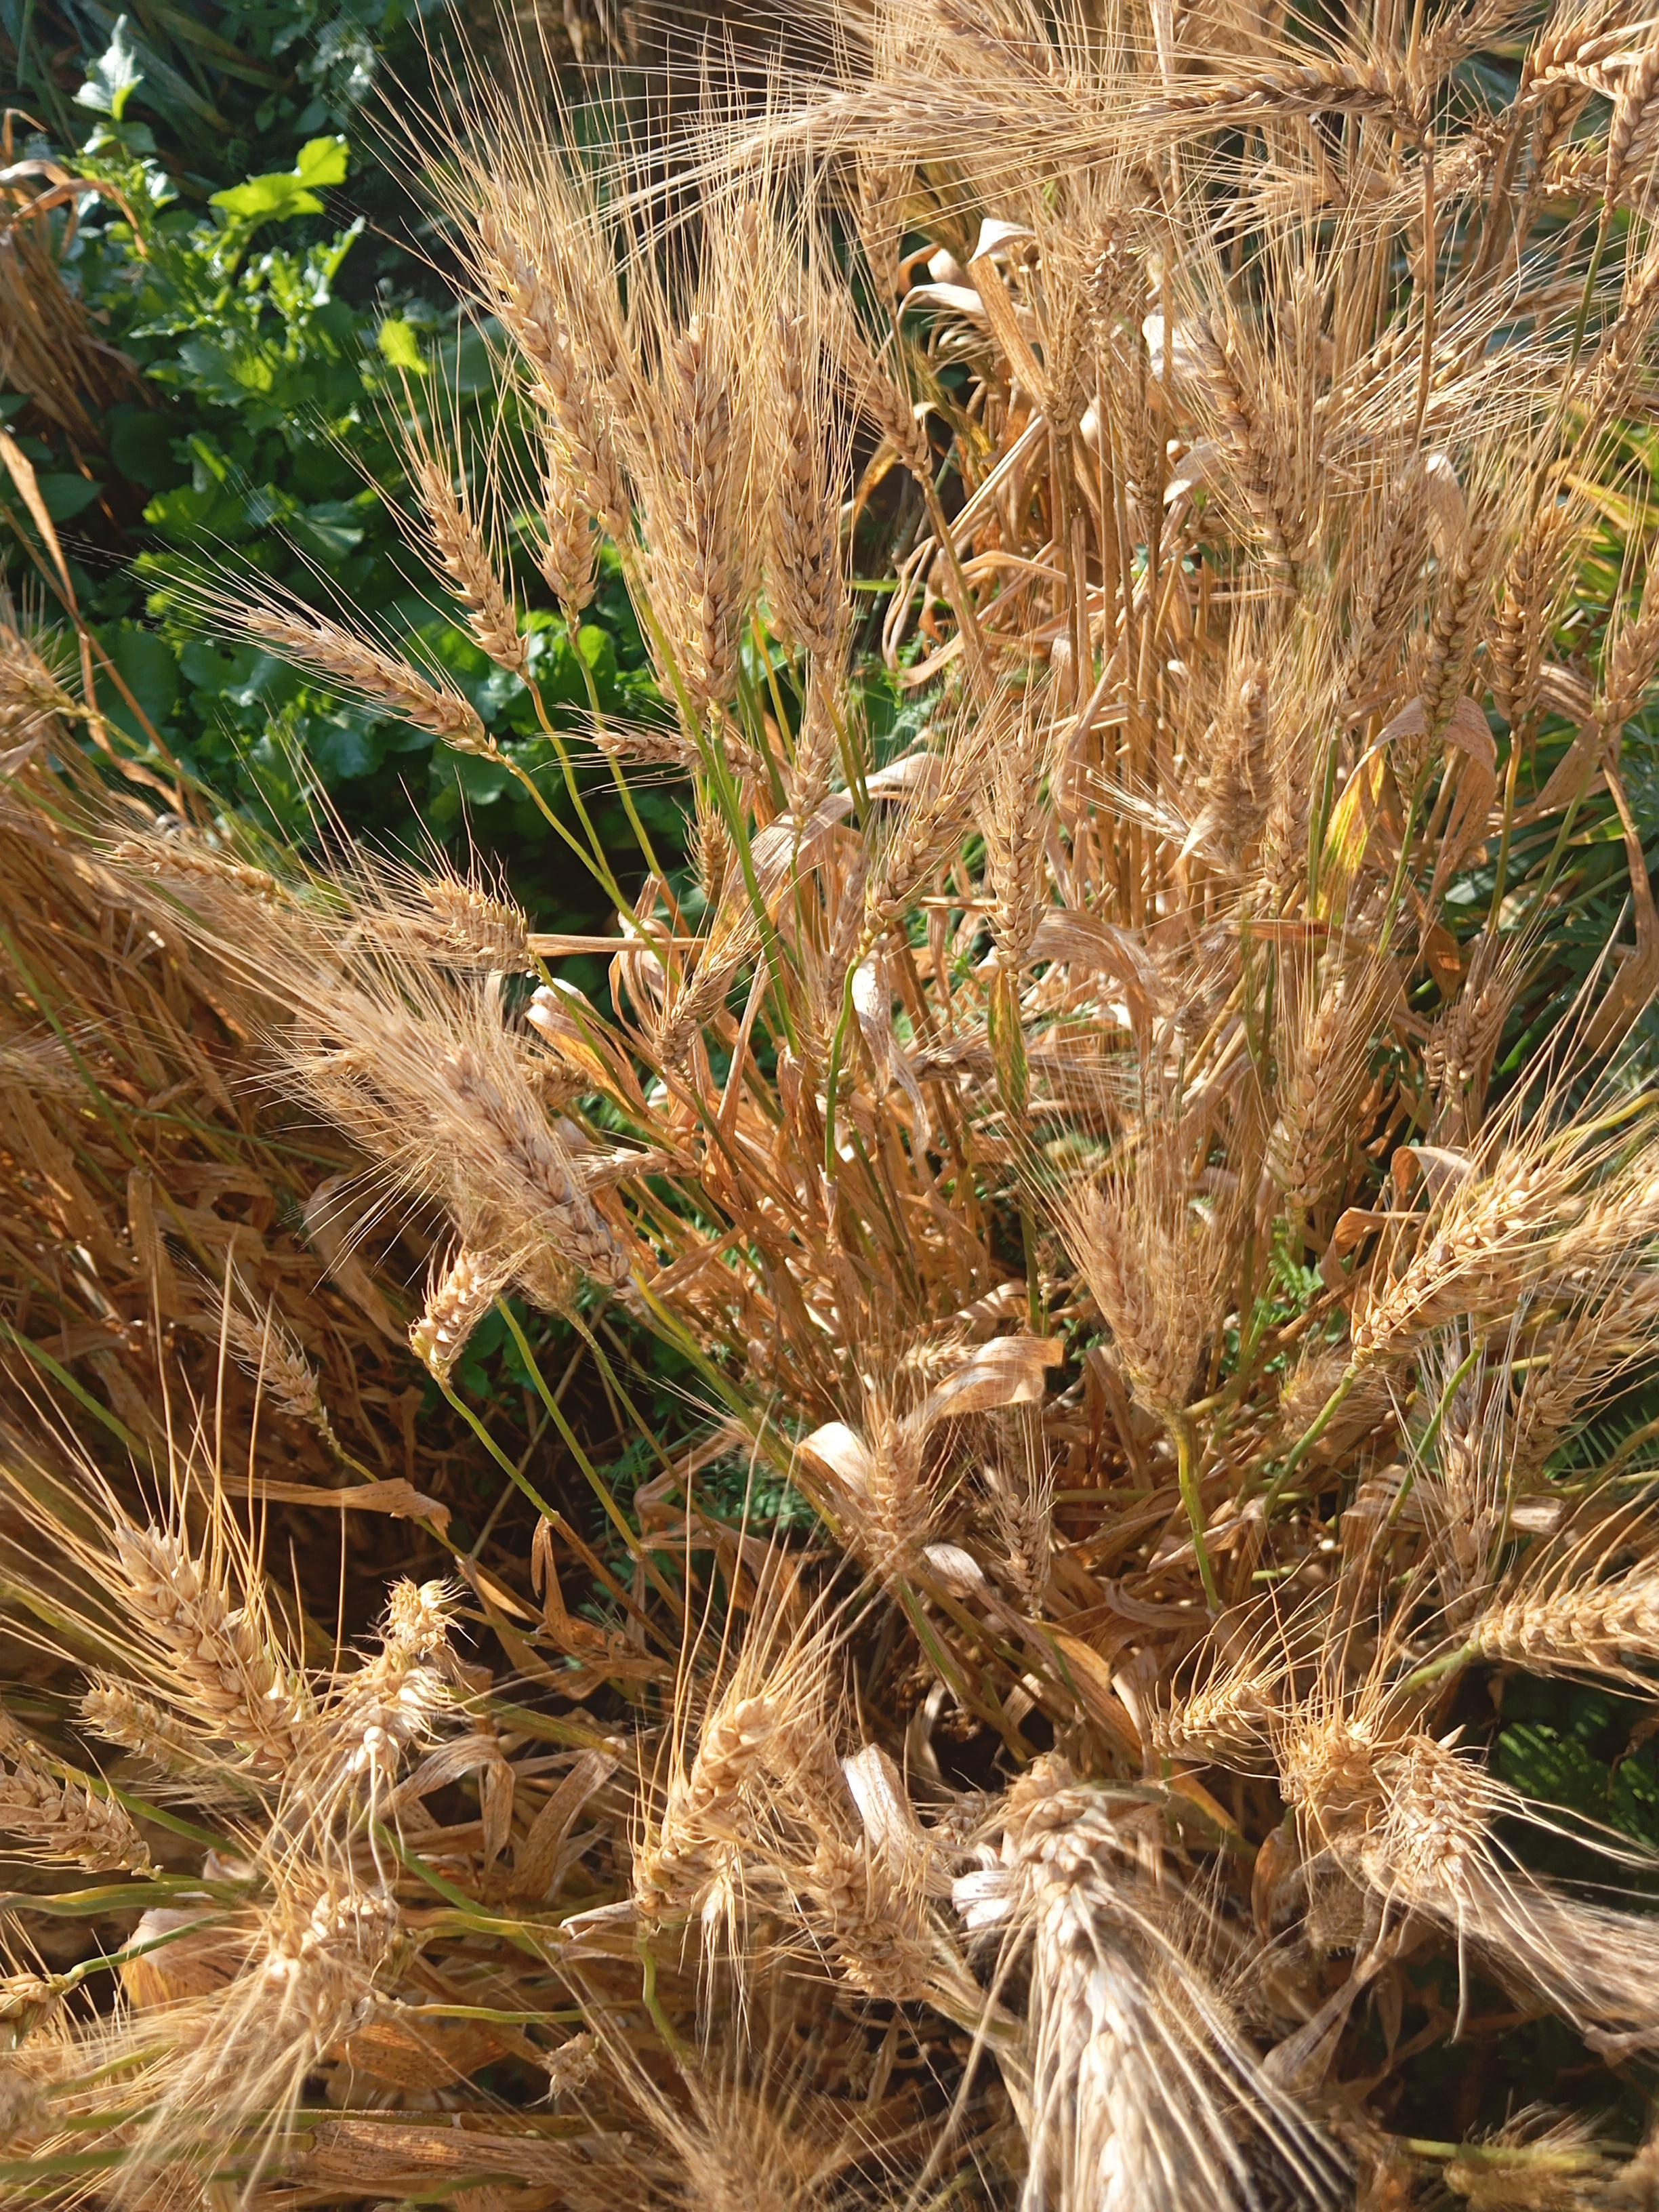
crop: wheat
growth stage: maturity
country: Kenya
